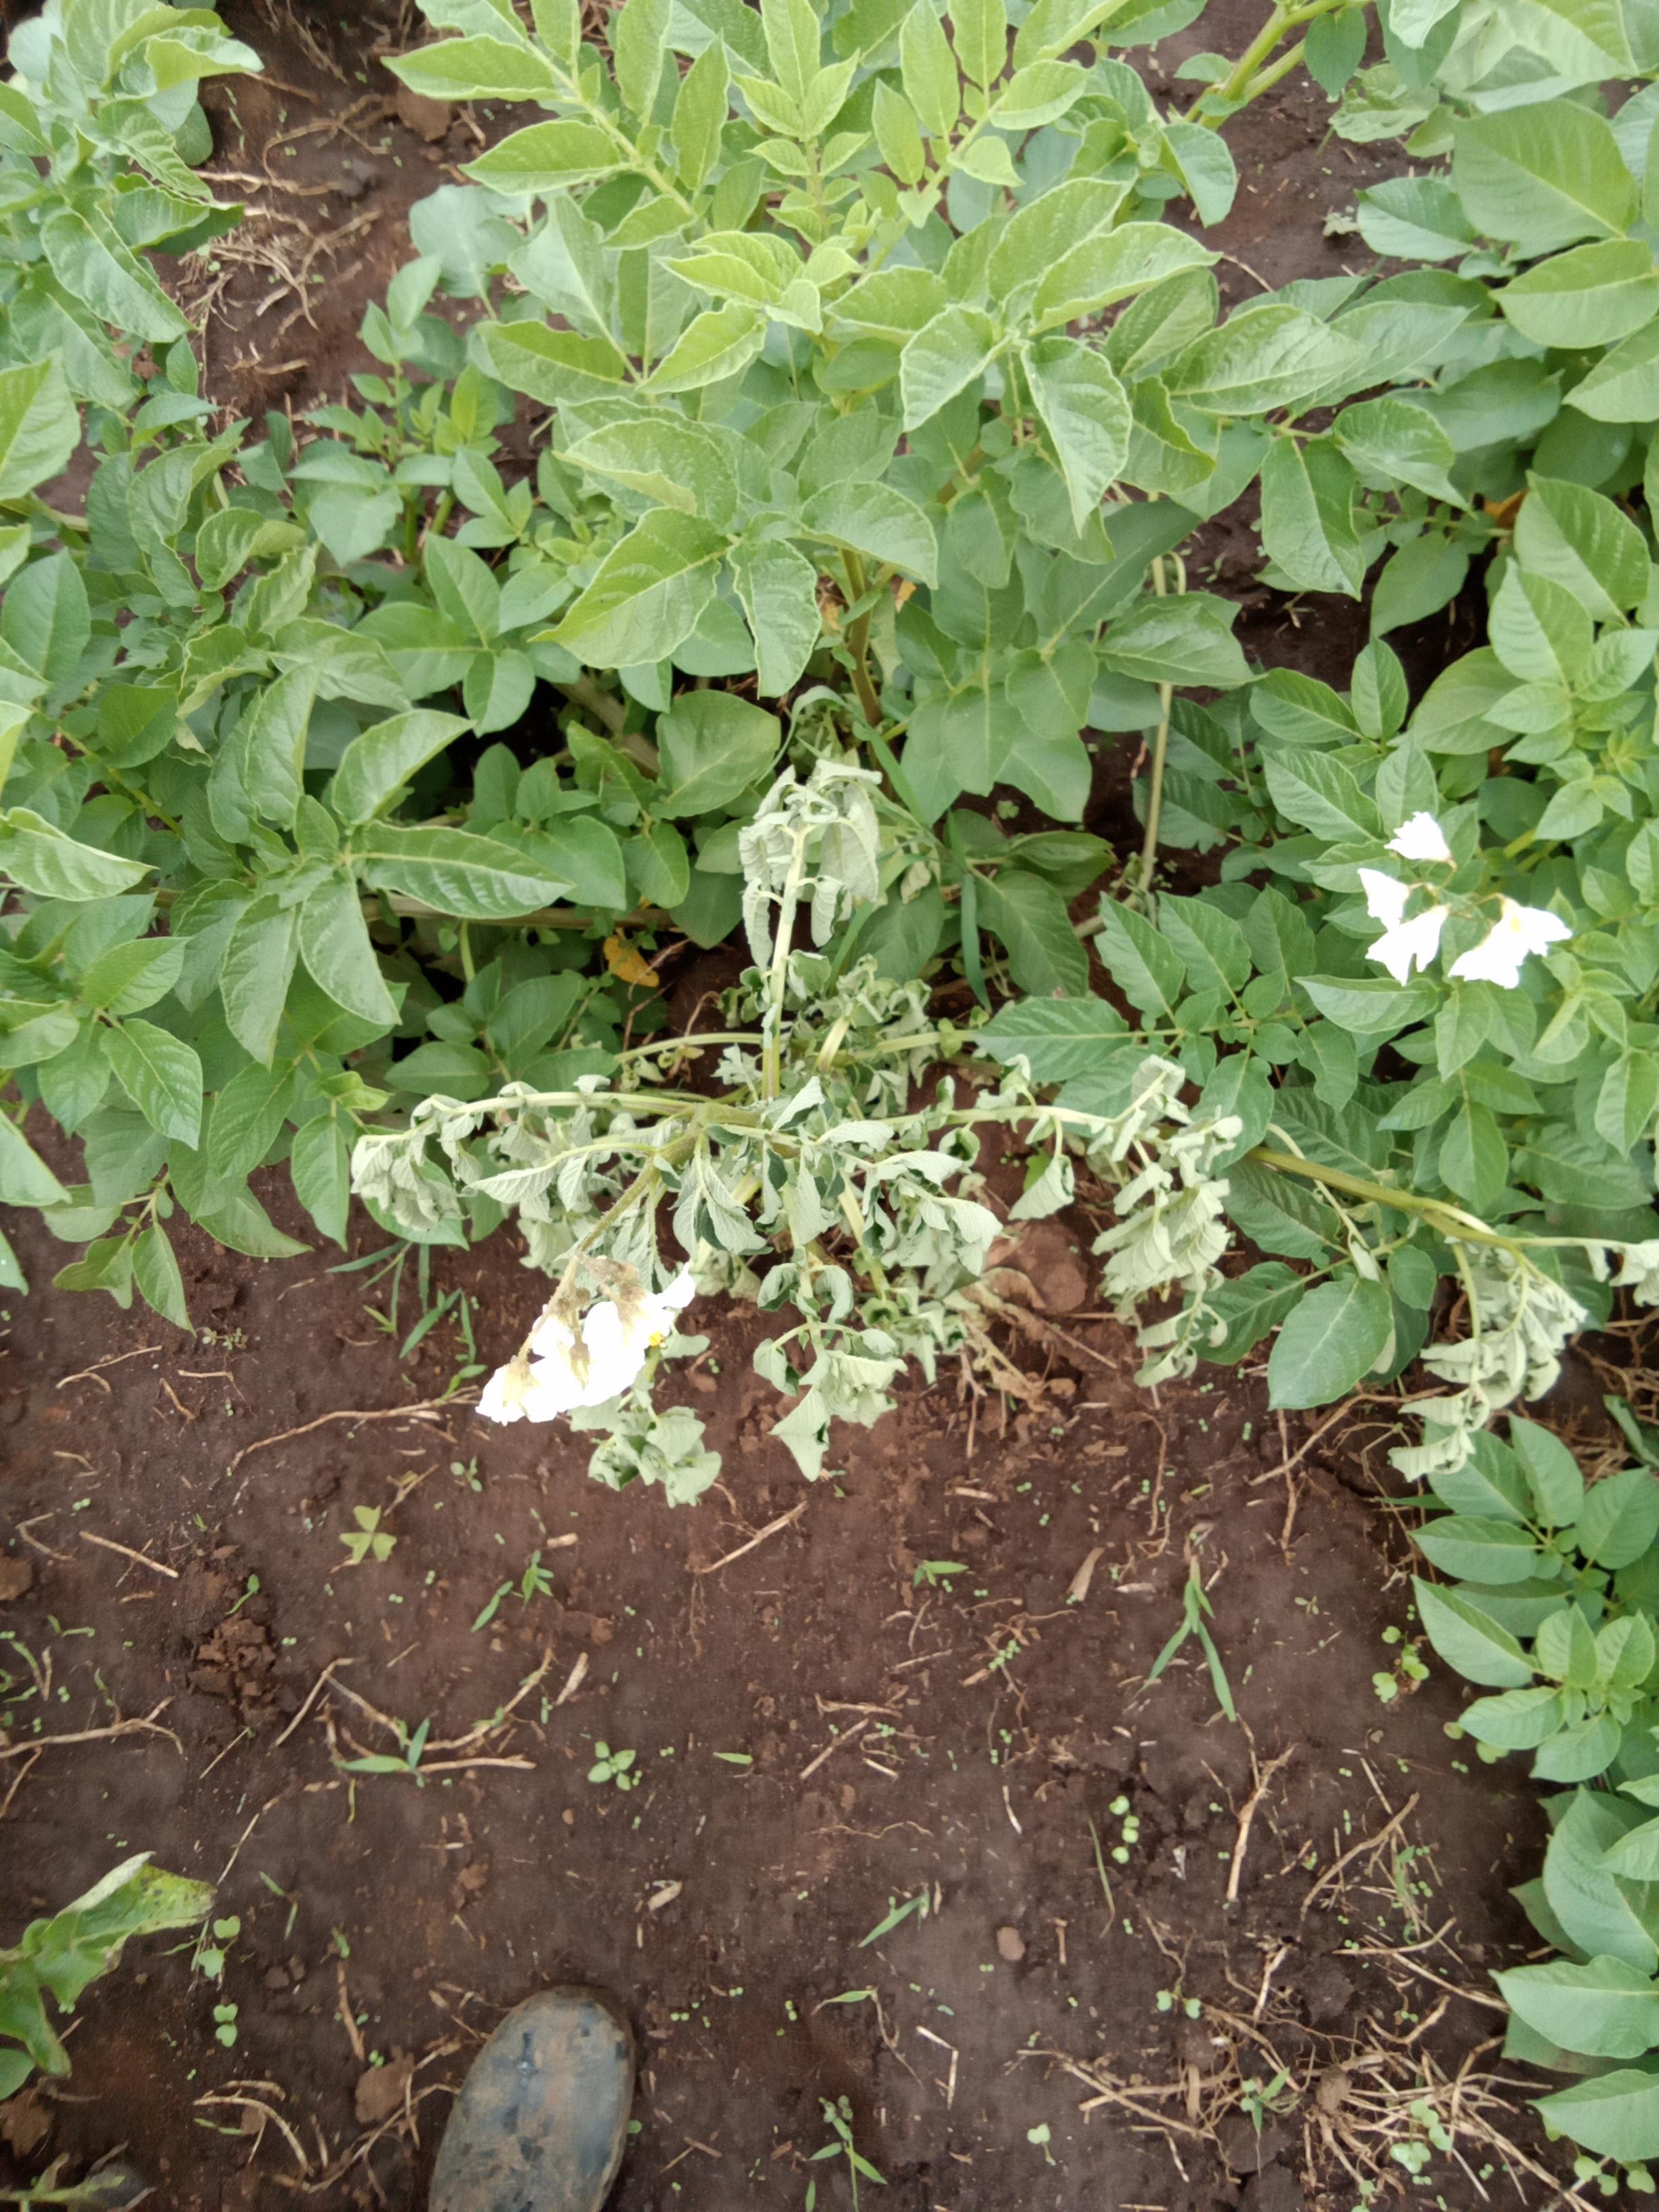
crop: potato
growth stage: flowering
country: Kenya
